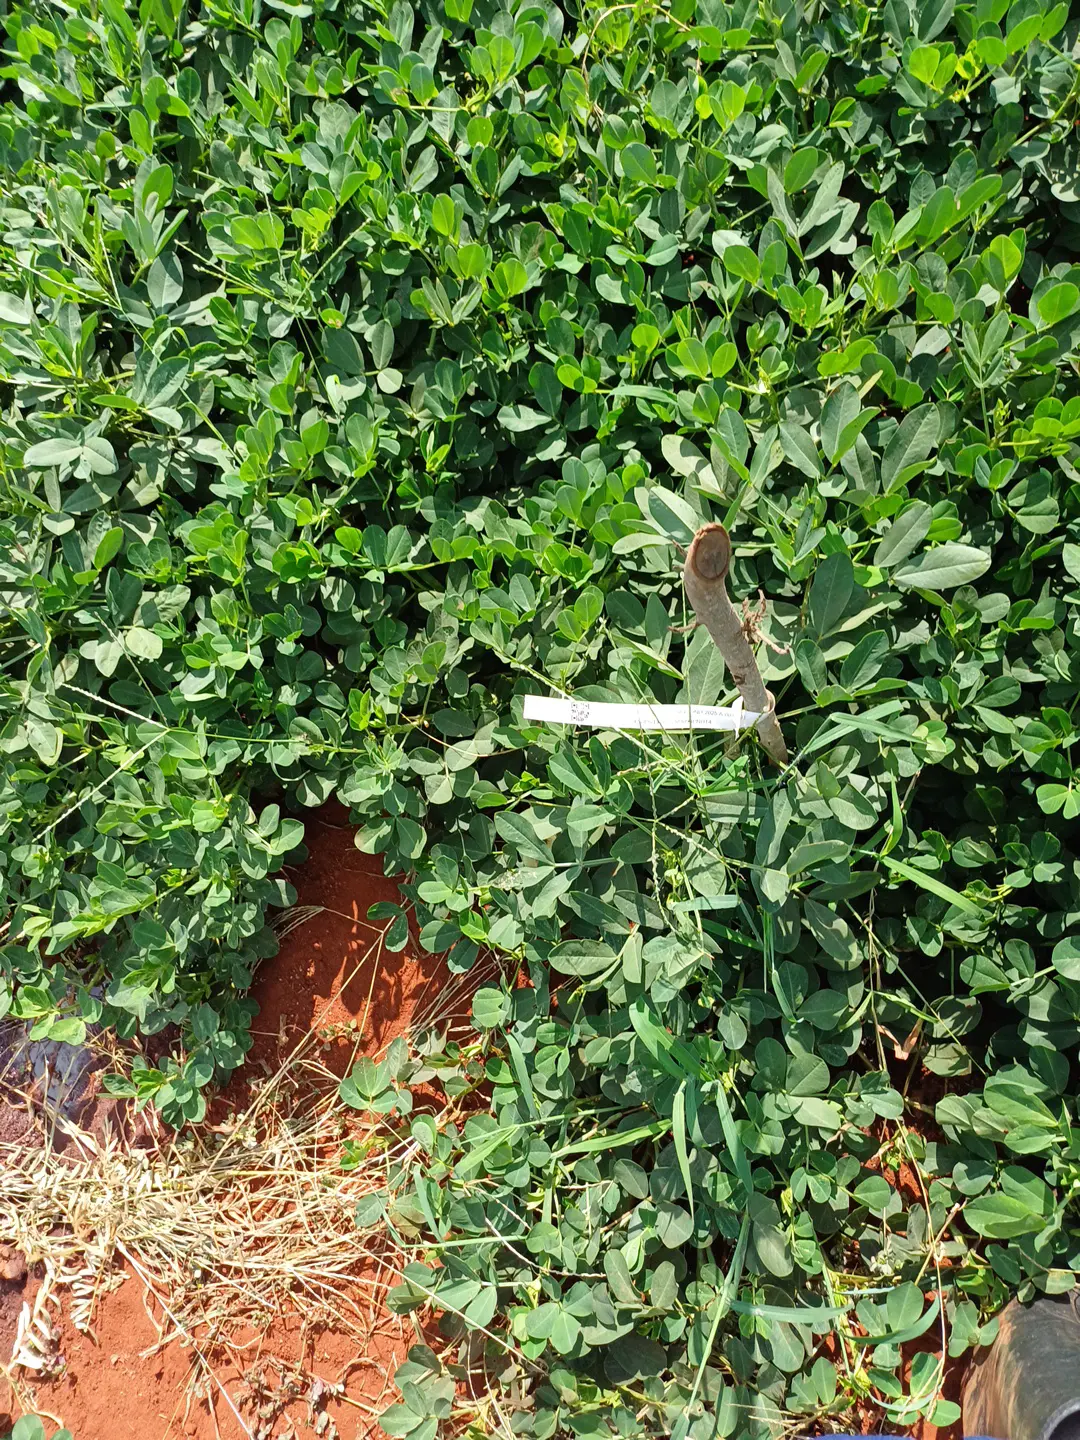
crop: groundnut
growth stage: pegging
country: Kenya
